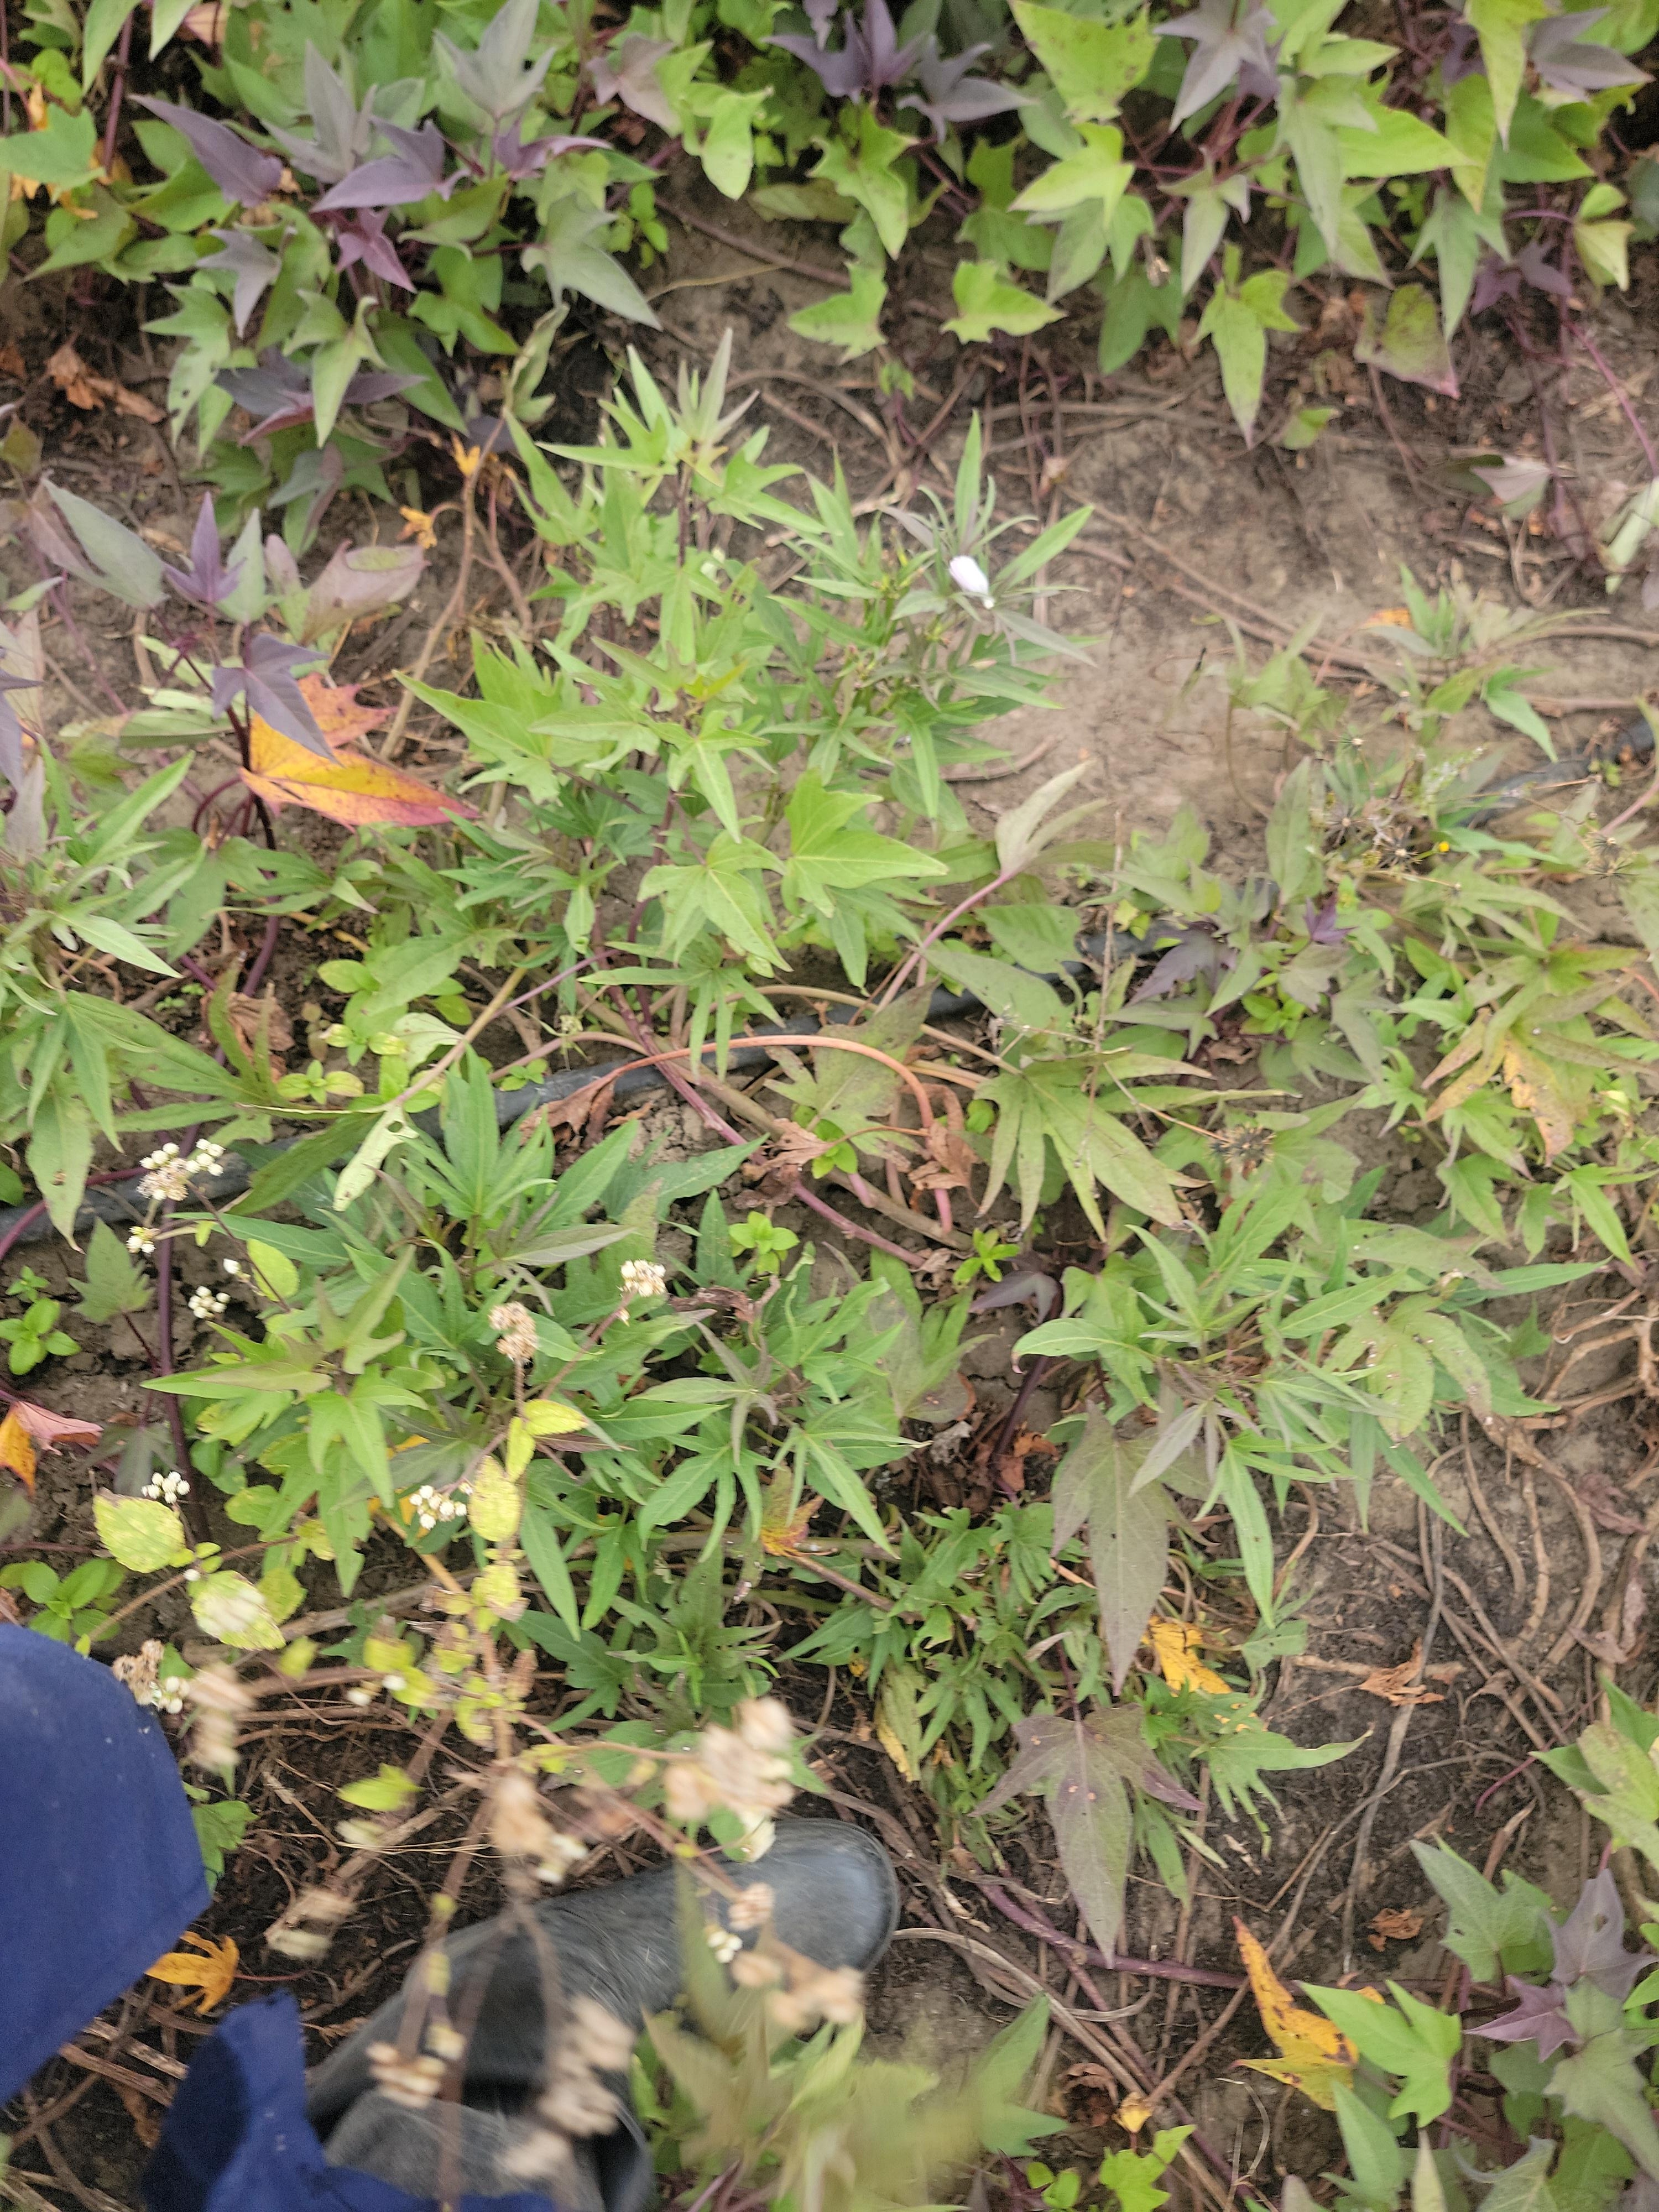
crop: sweet potato
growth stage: flowering
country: Tanzania
